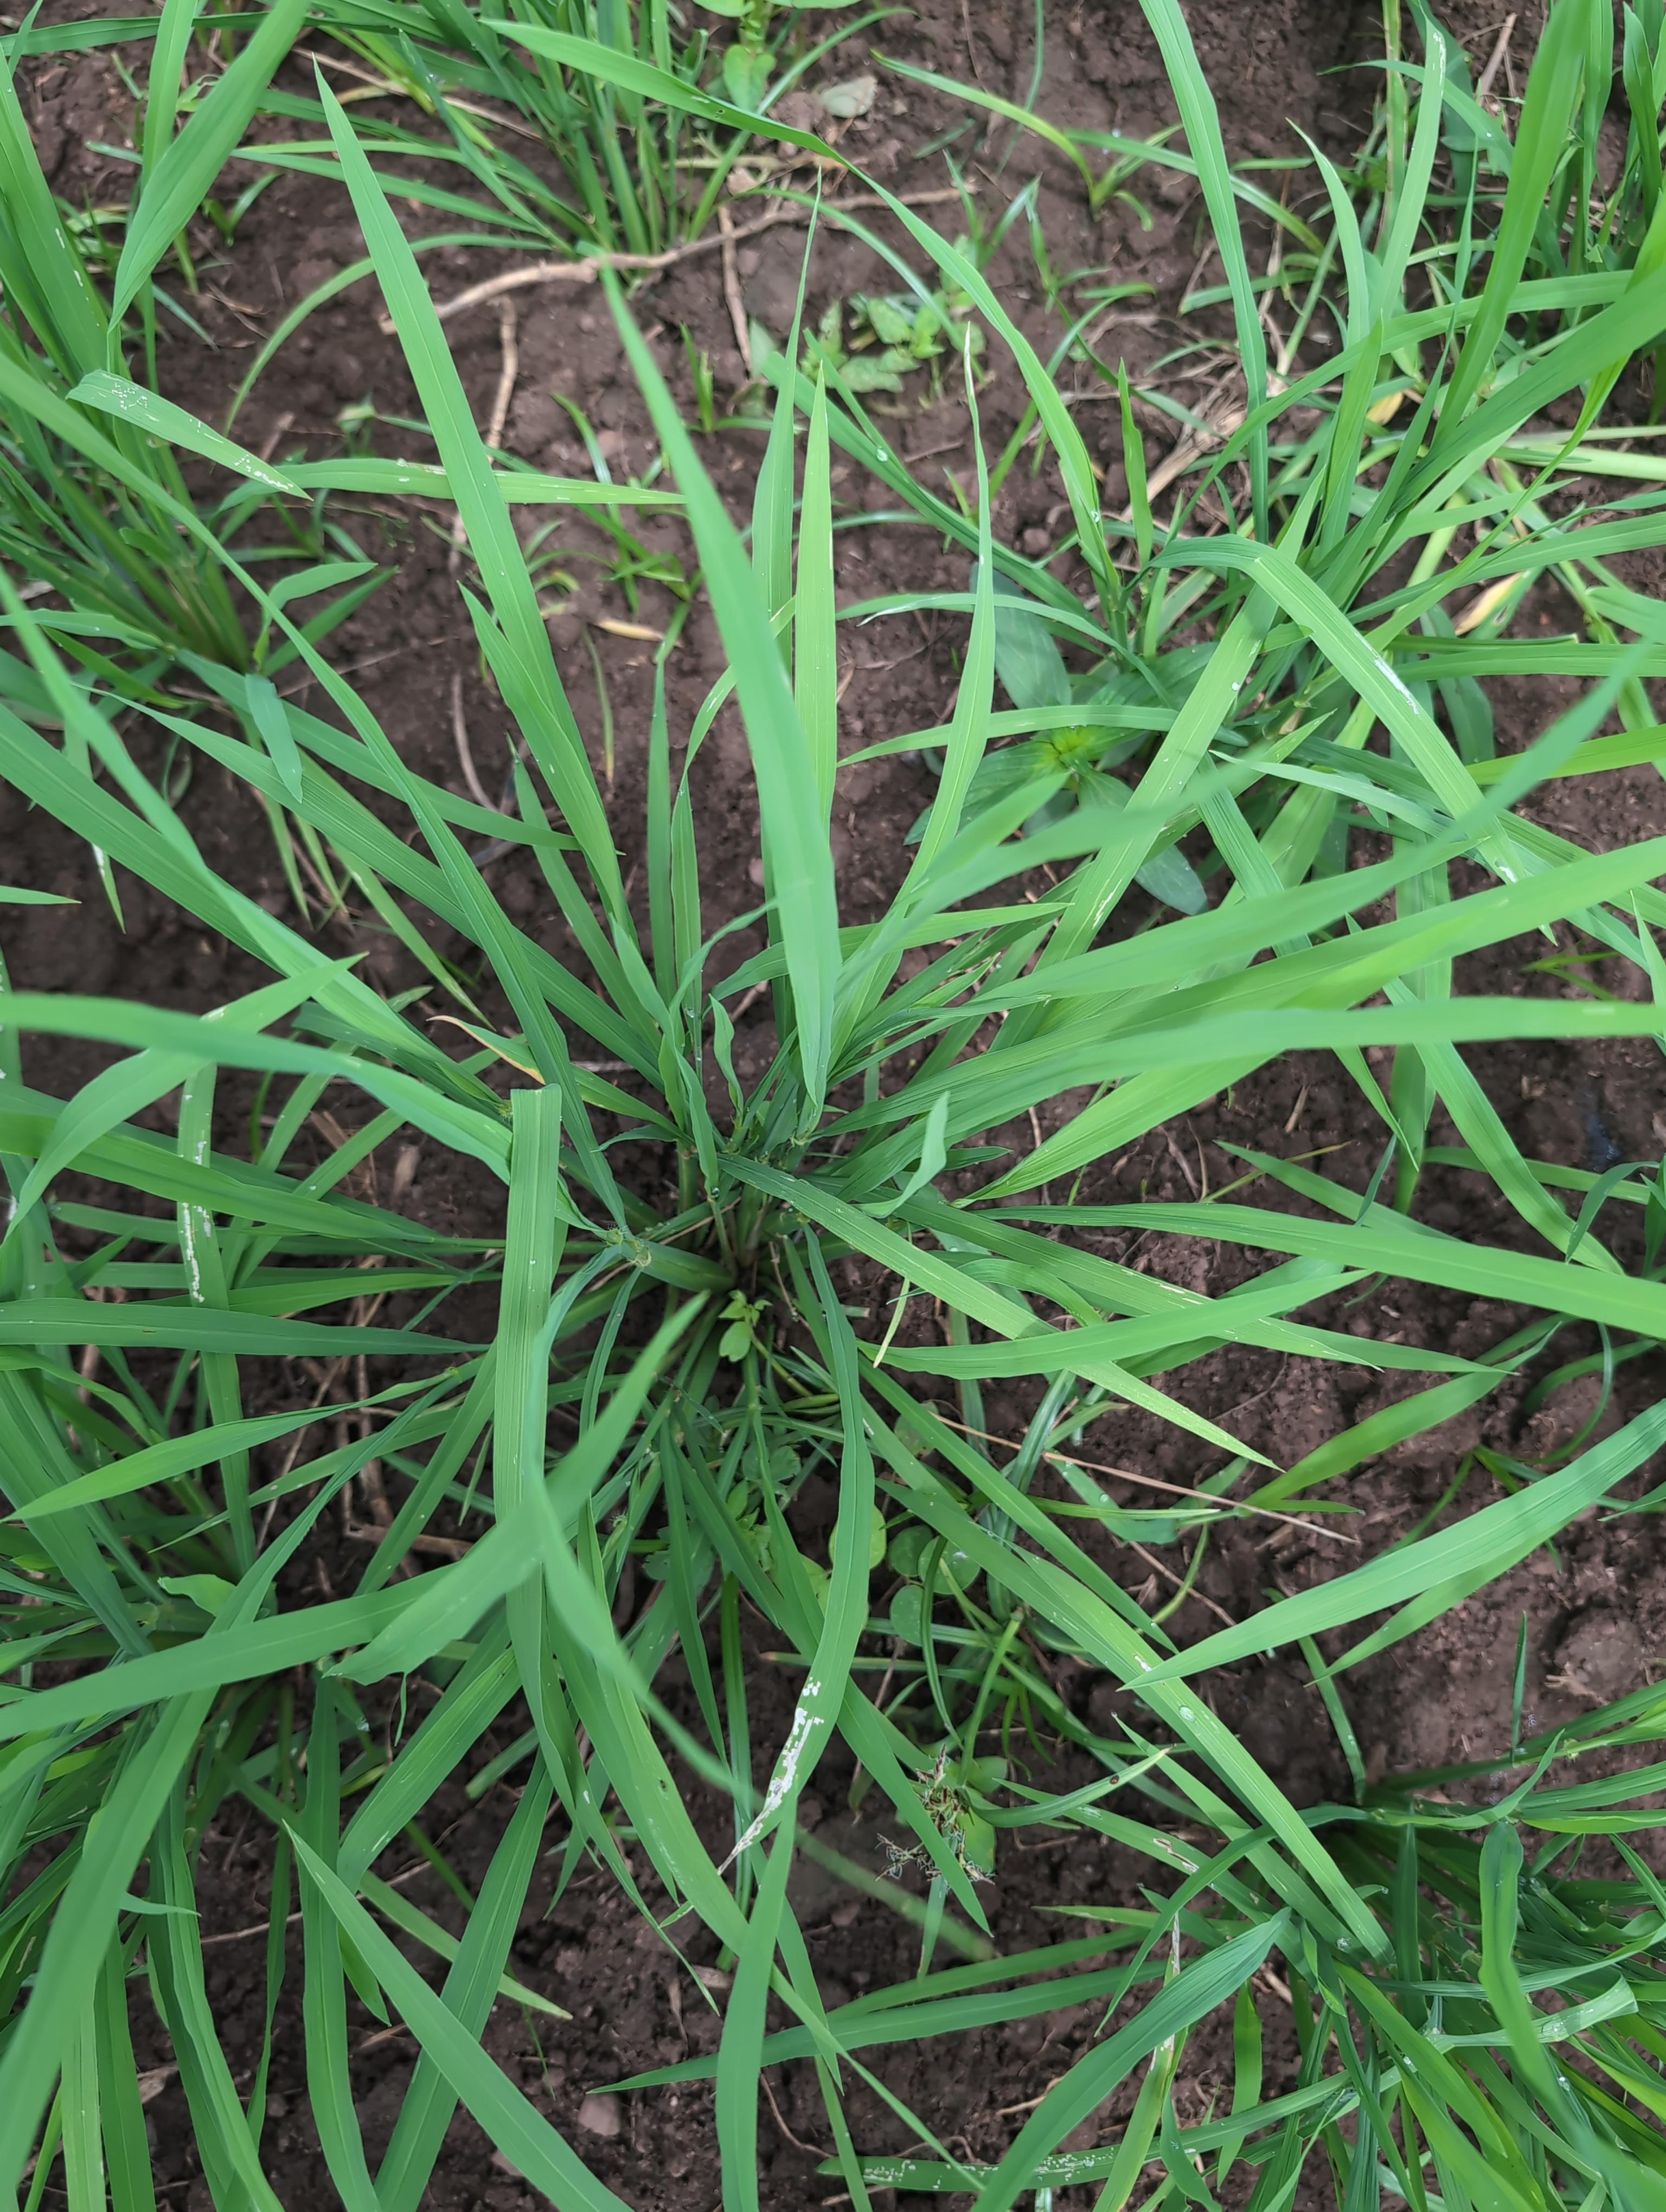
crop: rice
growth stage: tillering
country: Côte d'Ivoire
